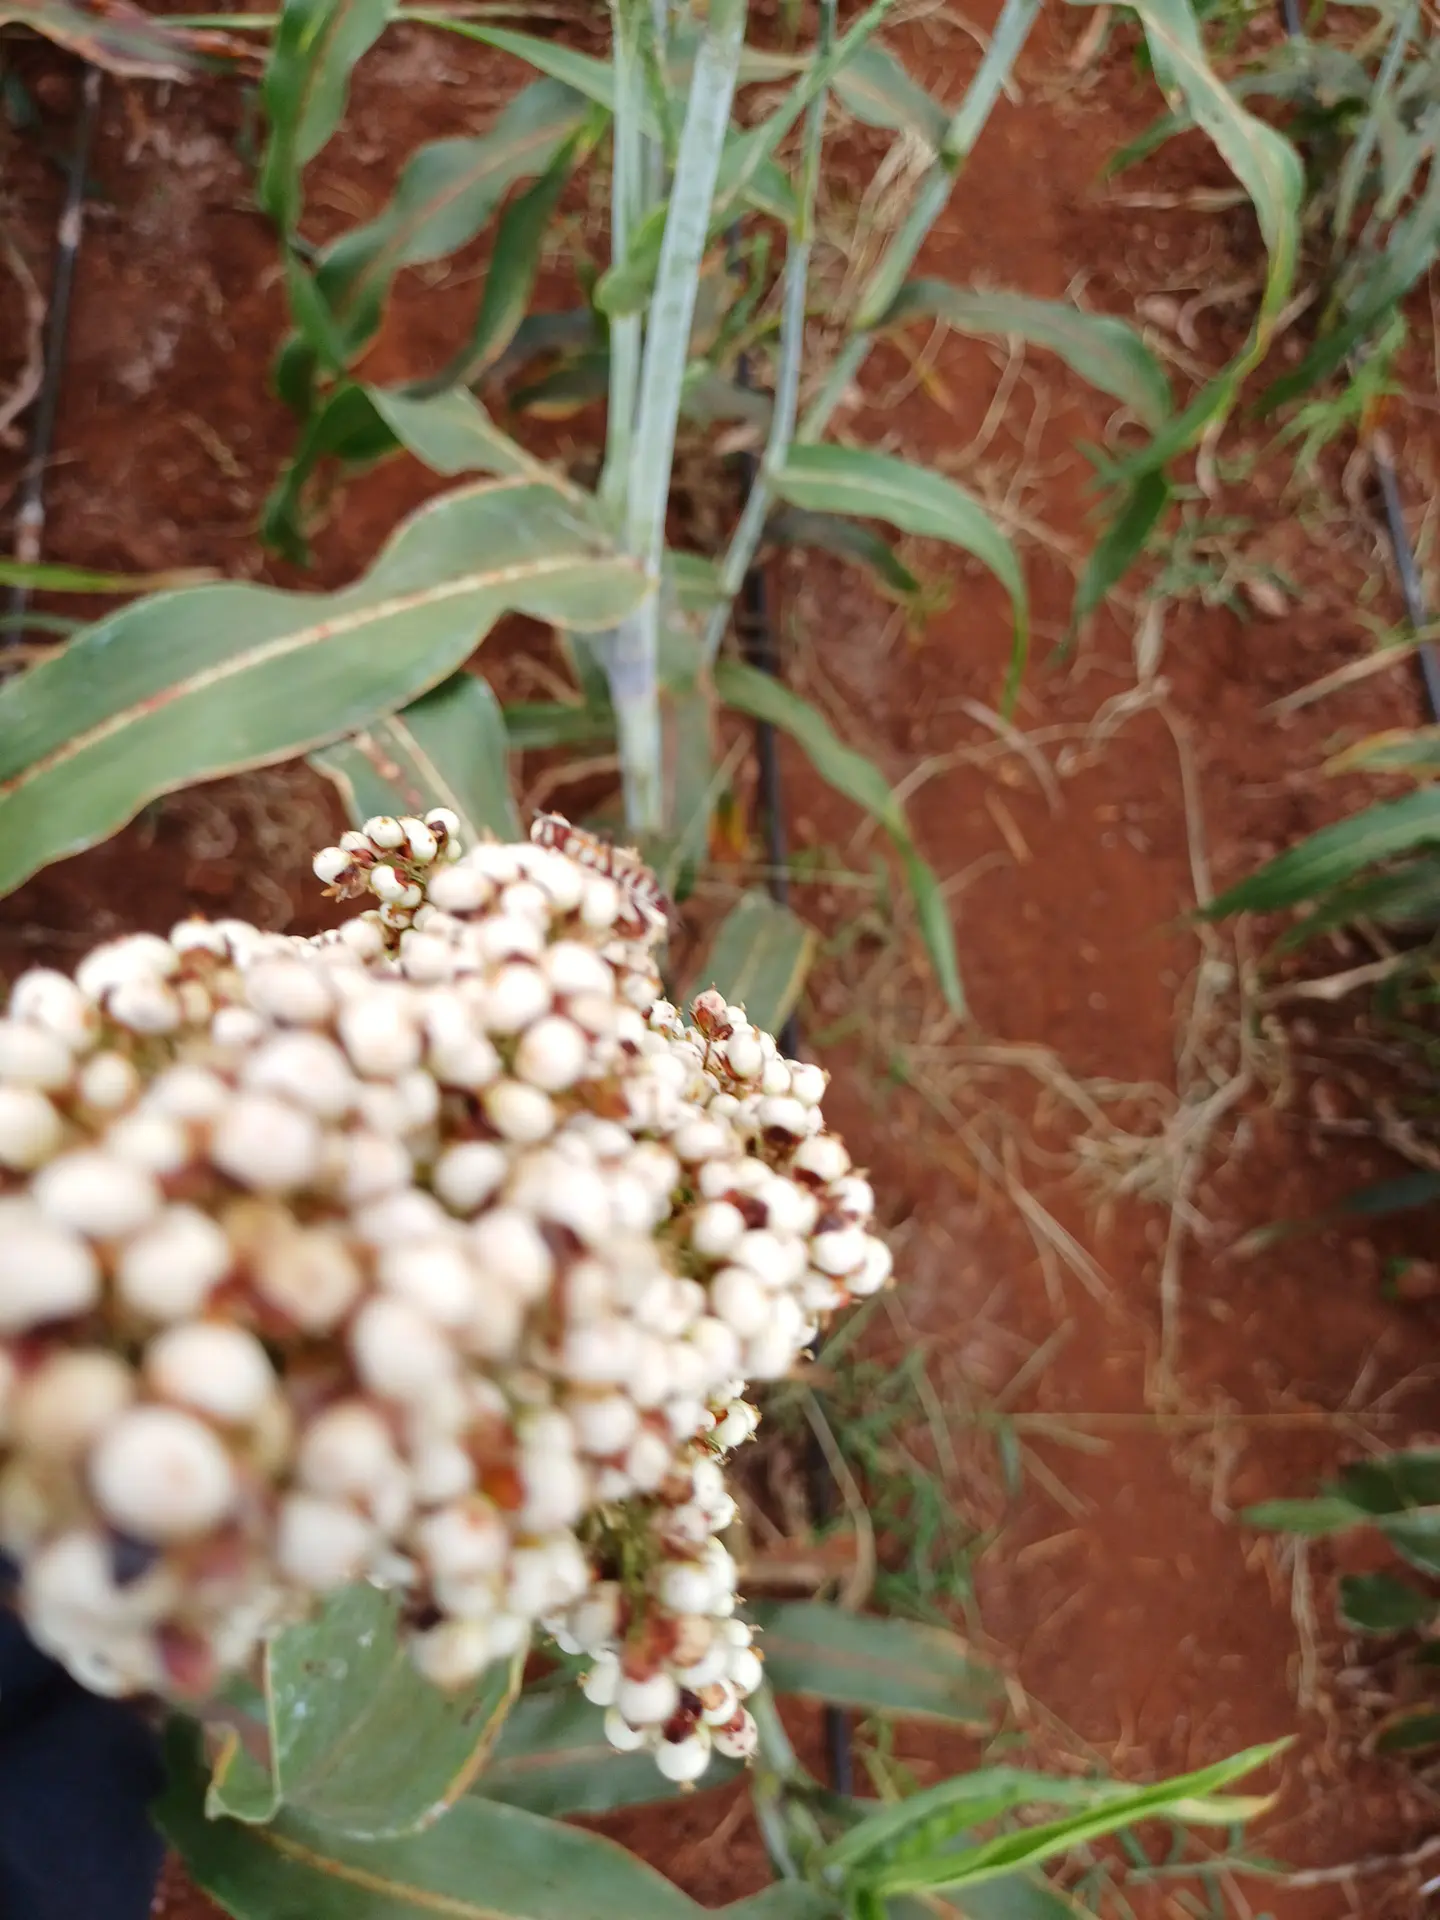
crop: sorghum
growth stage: filling grain
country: Kenya
